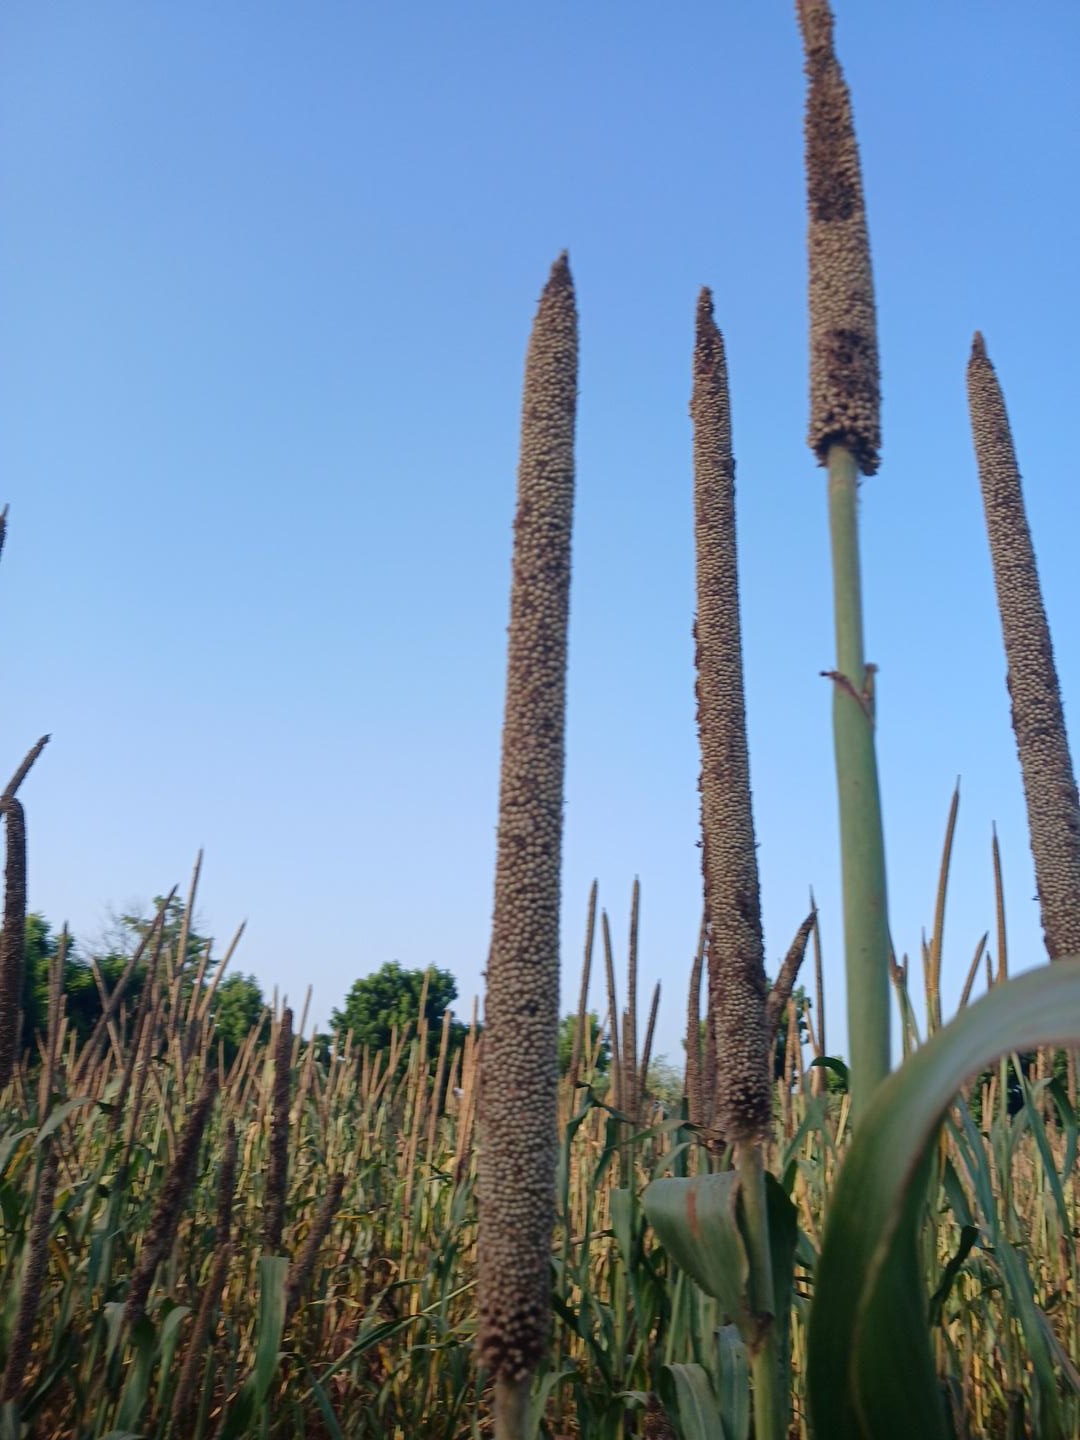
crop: pearl millet
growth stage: maturity
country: Senegal
